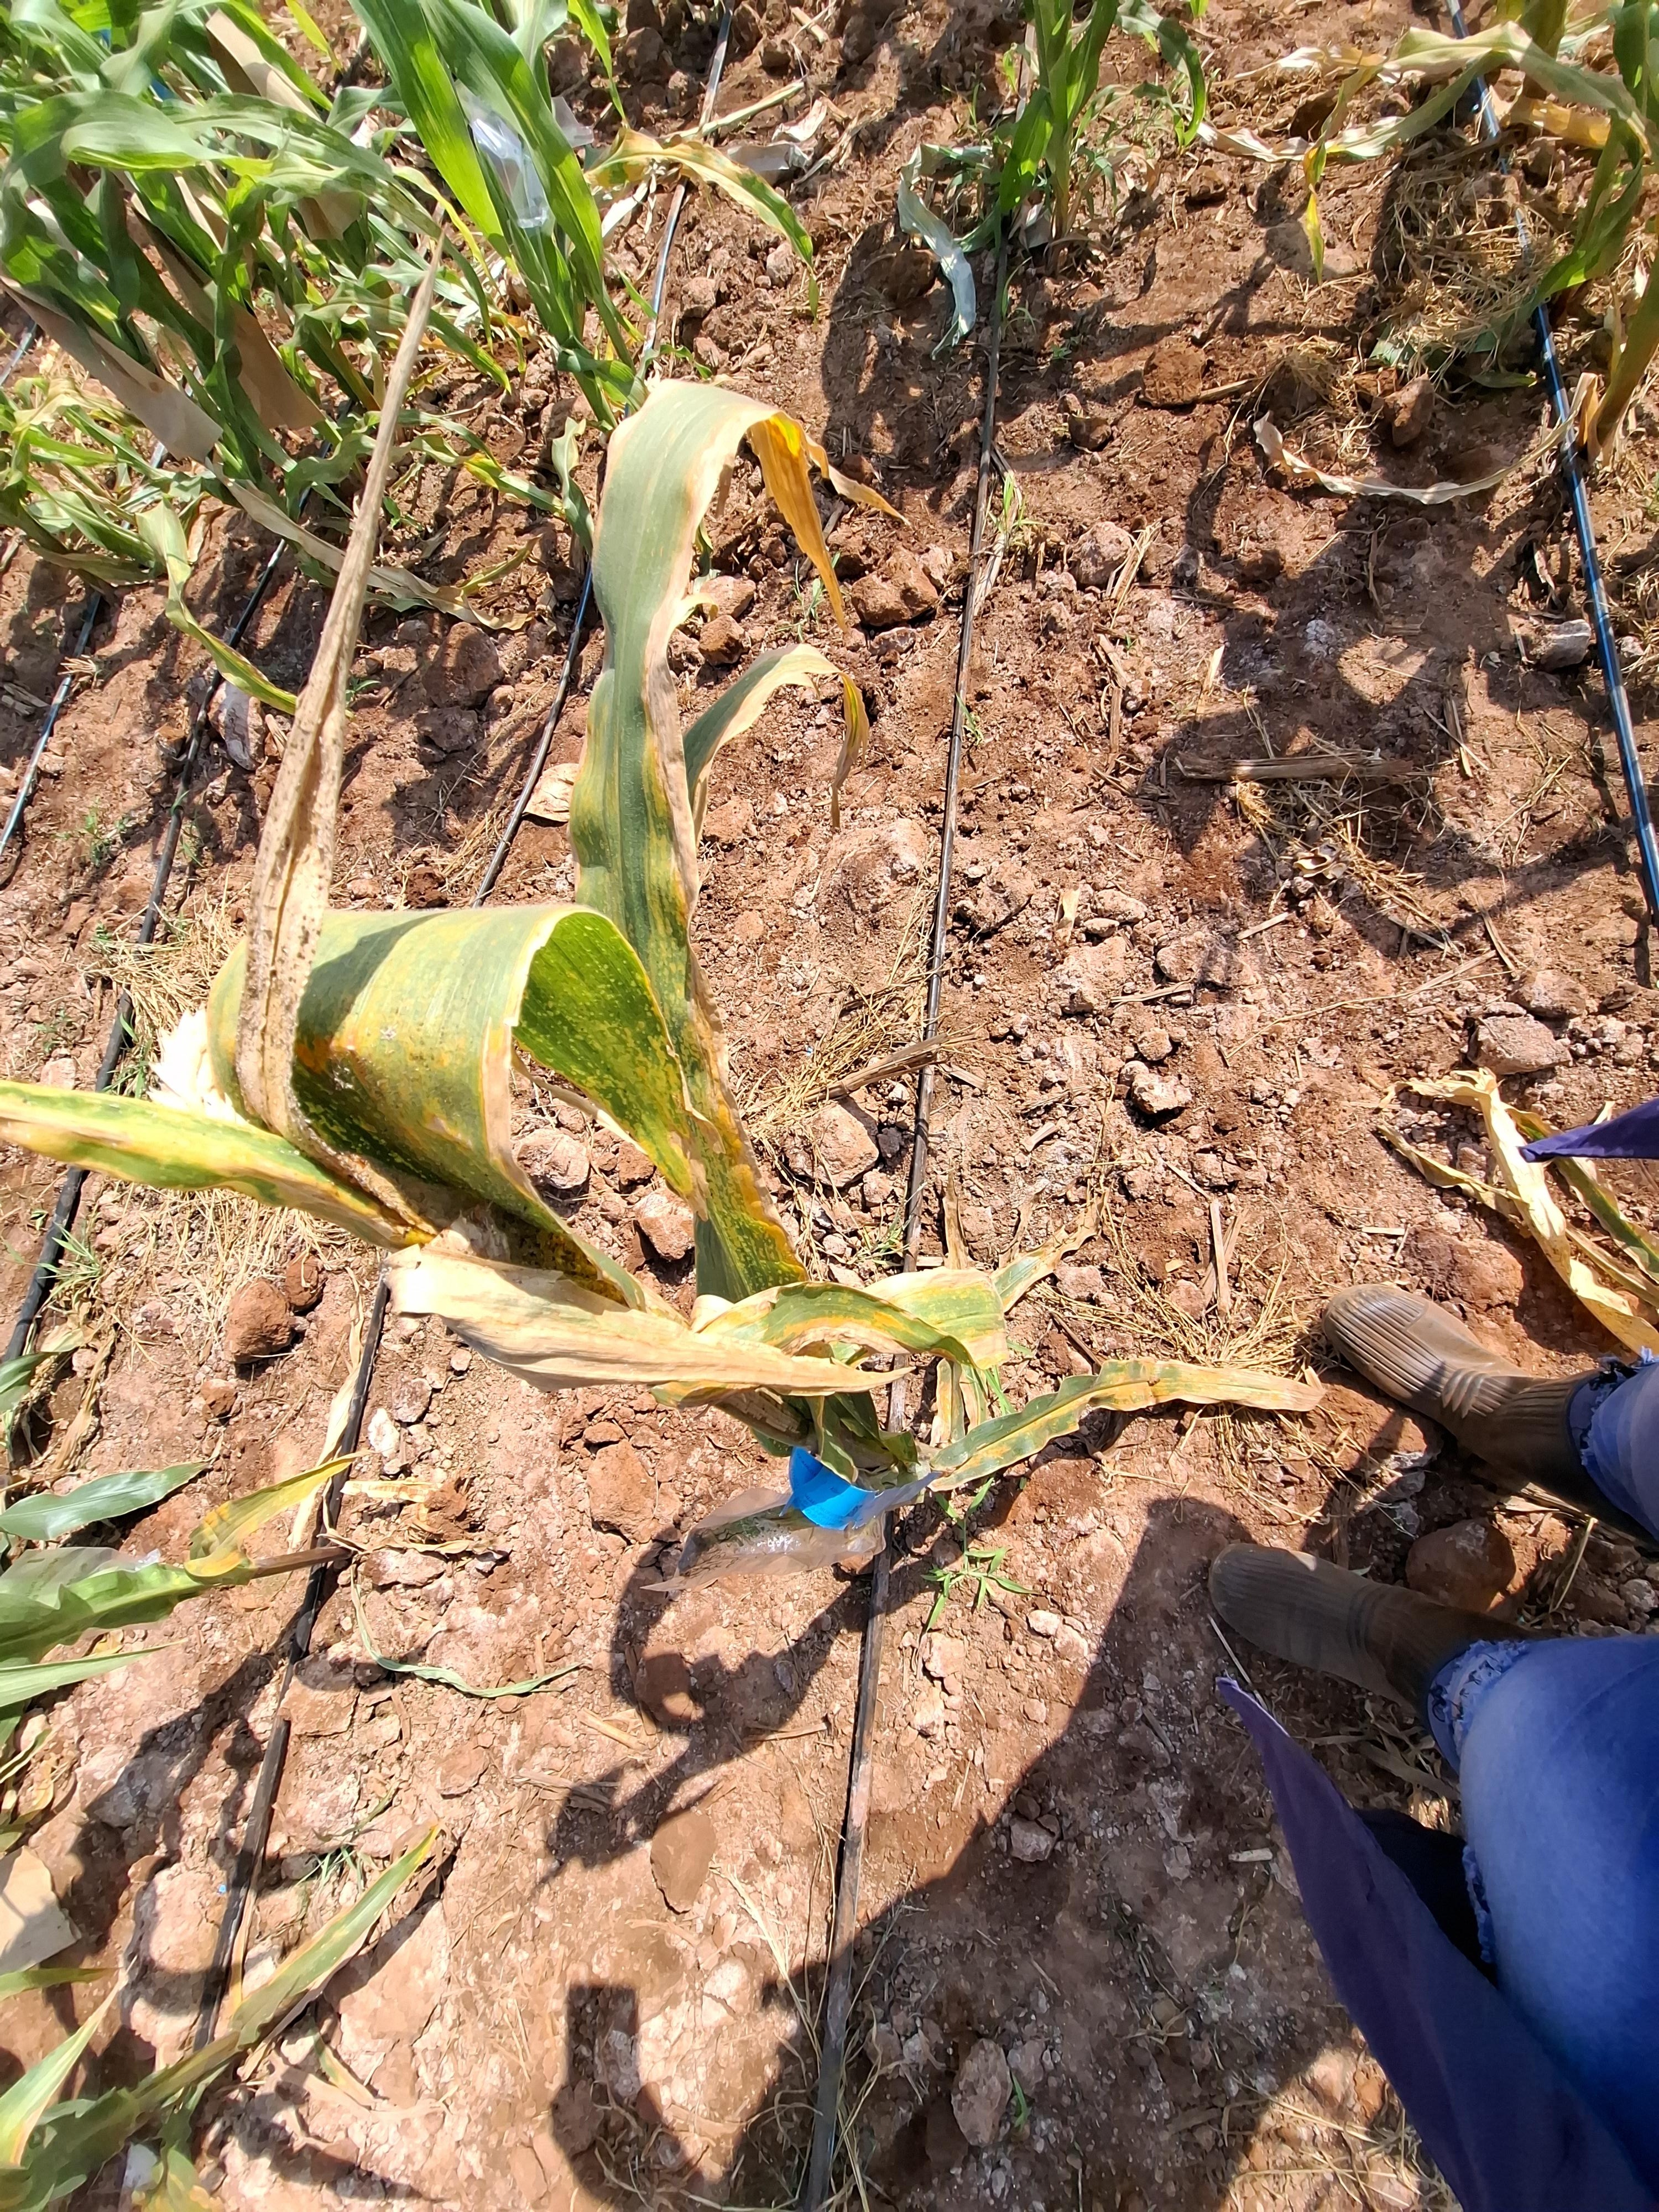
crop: maize
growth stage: flowering
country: Kenya
